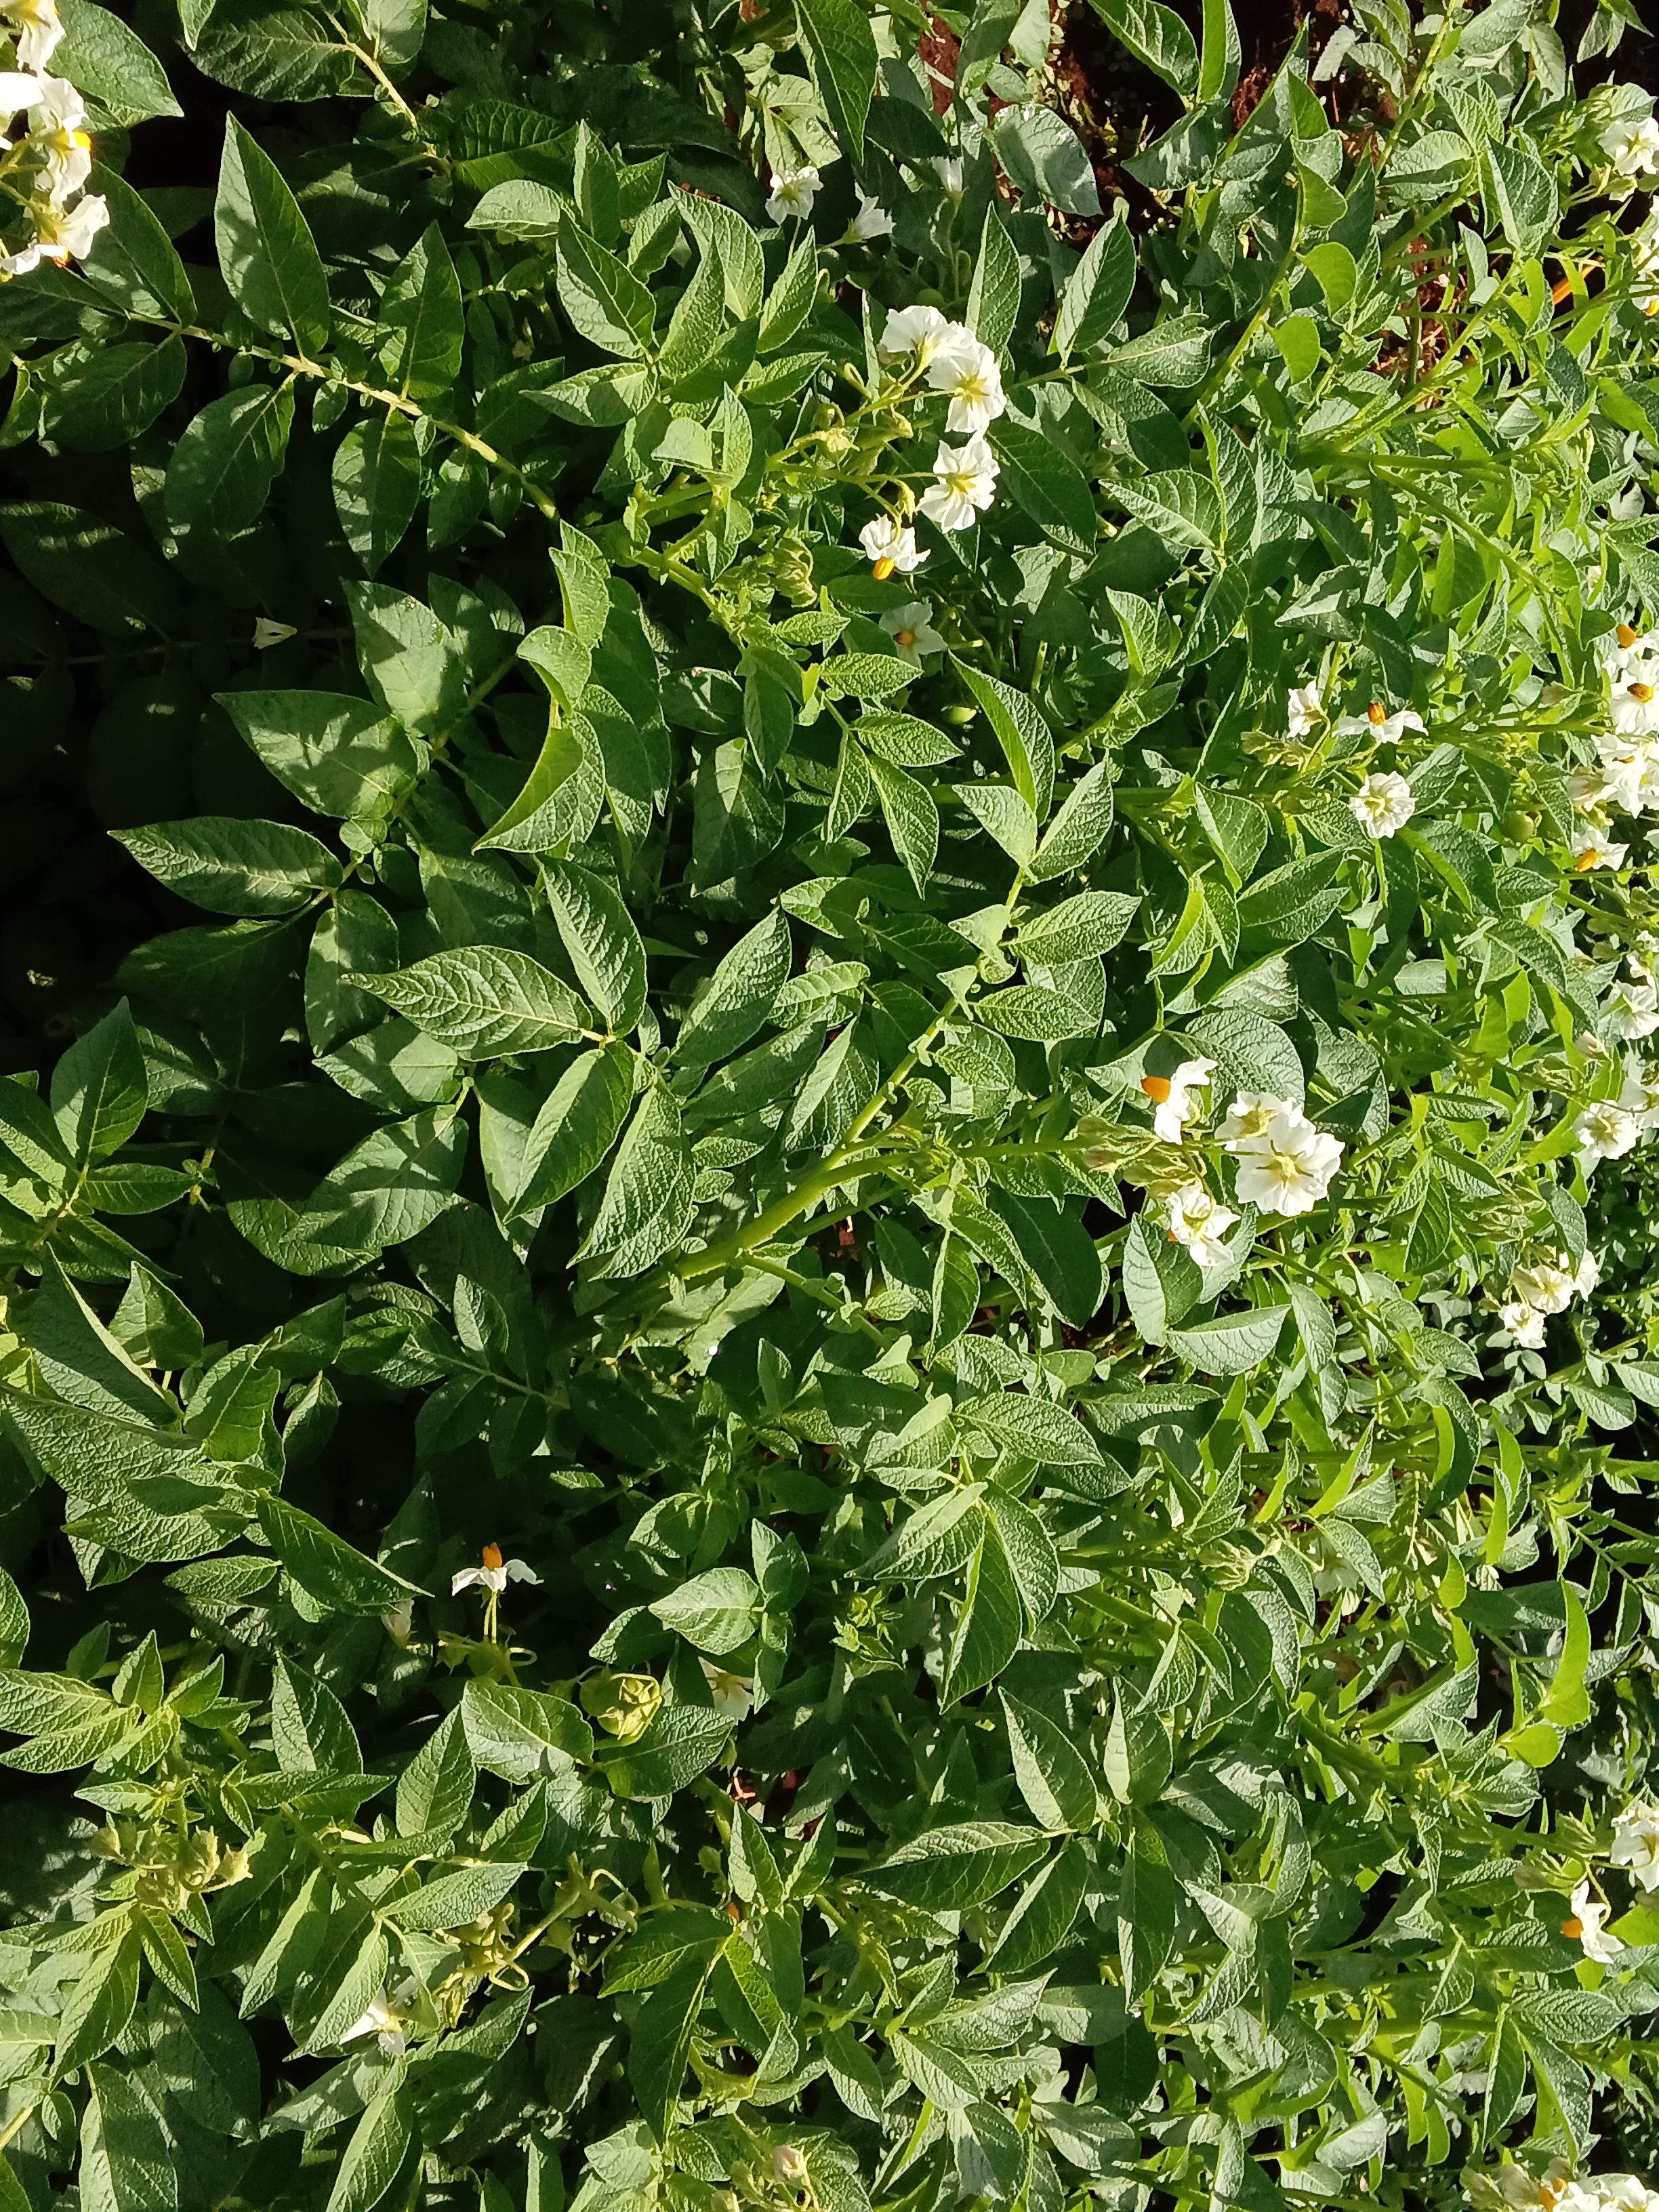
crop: potato
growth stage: flowering
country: Kenya
